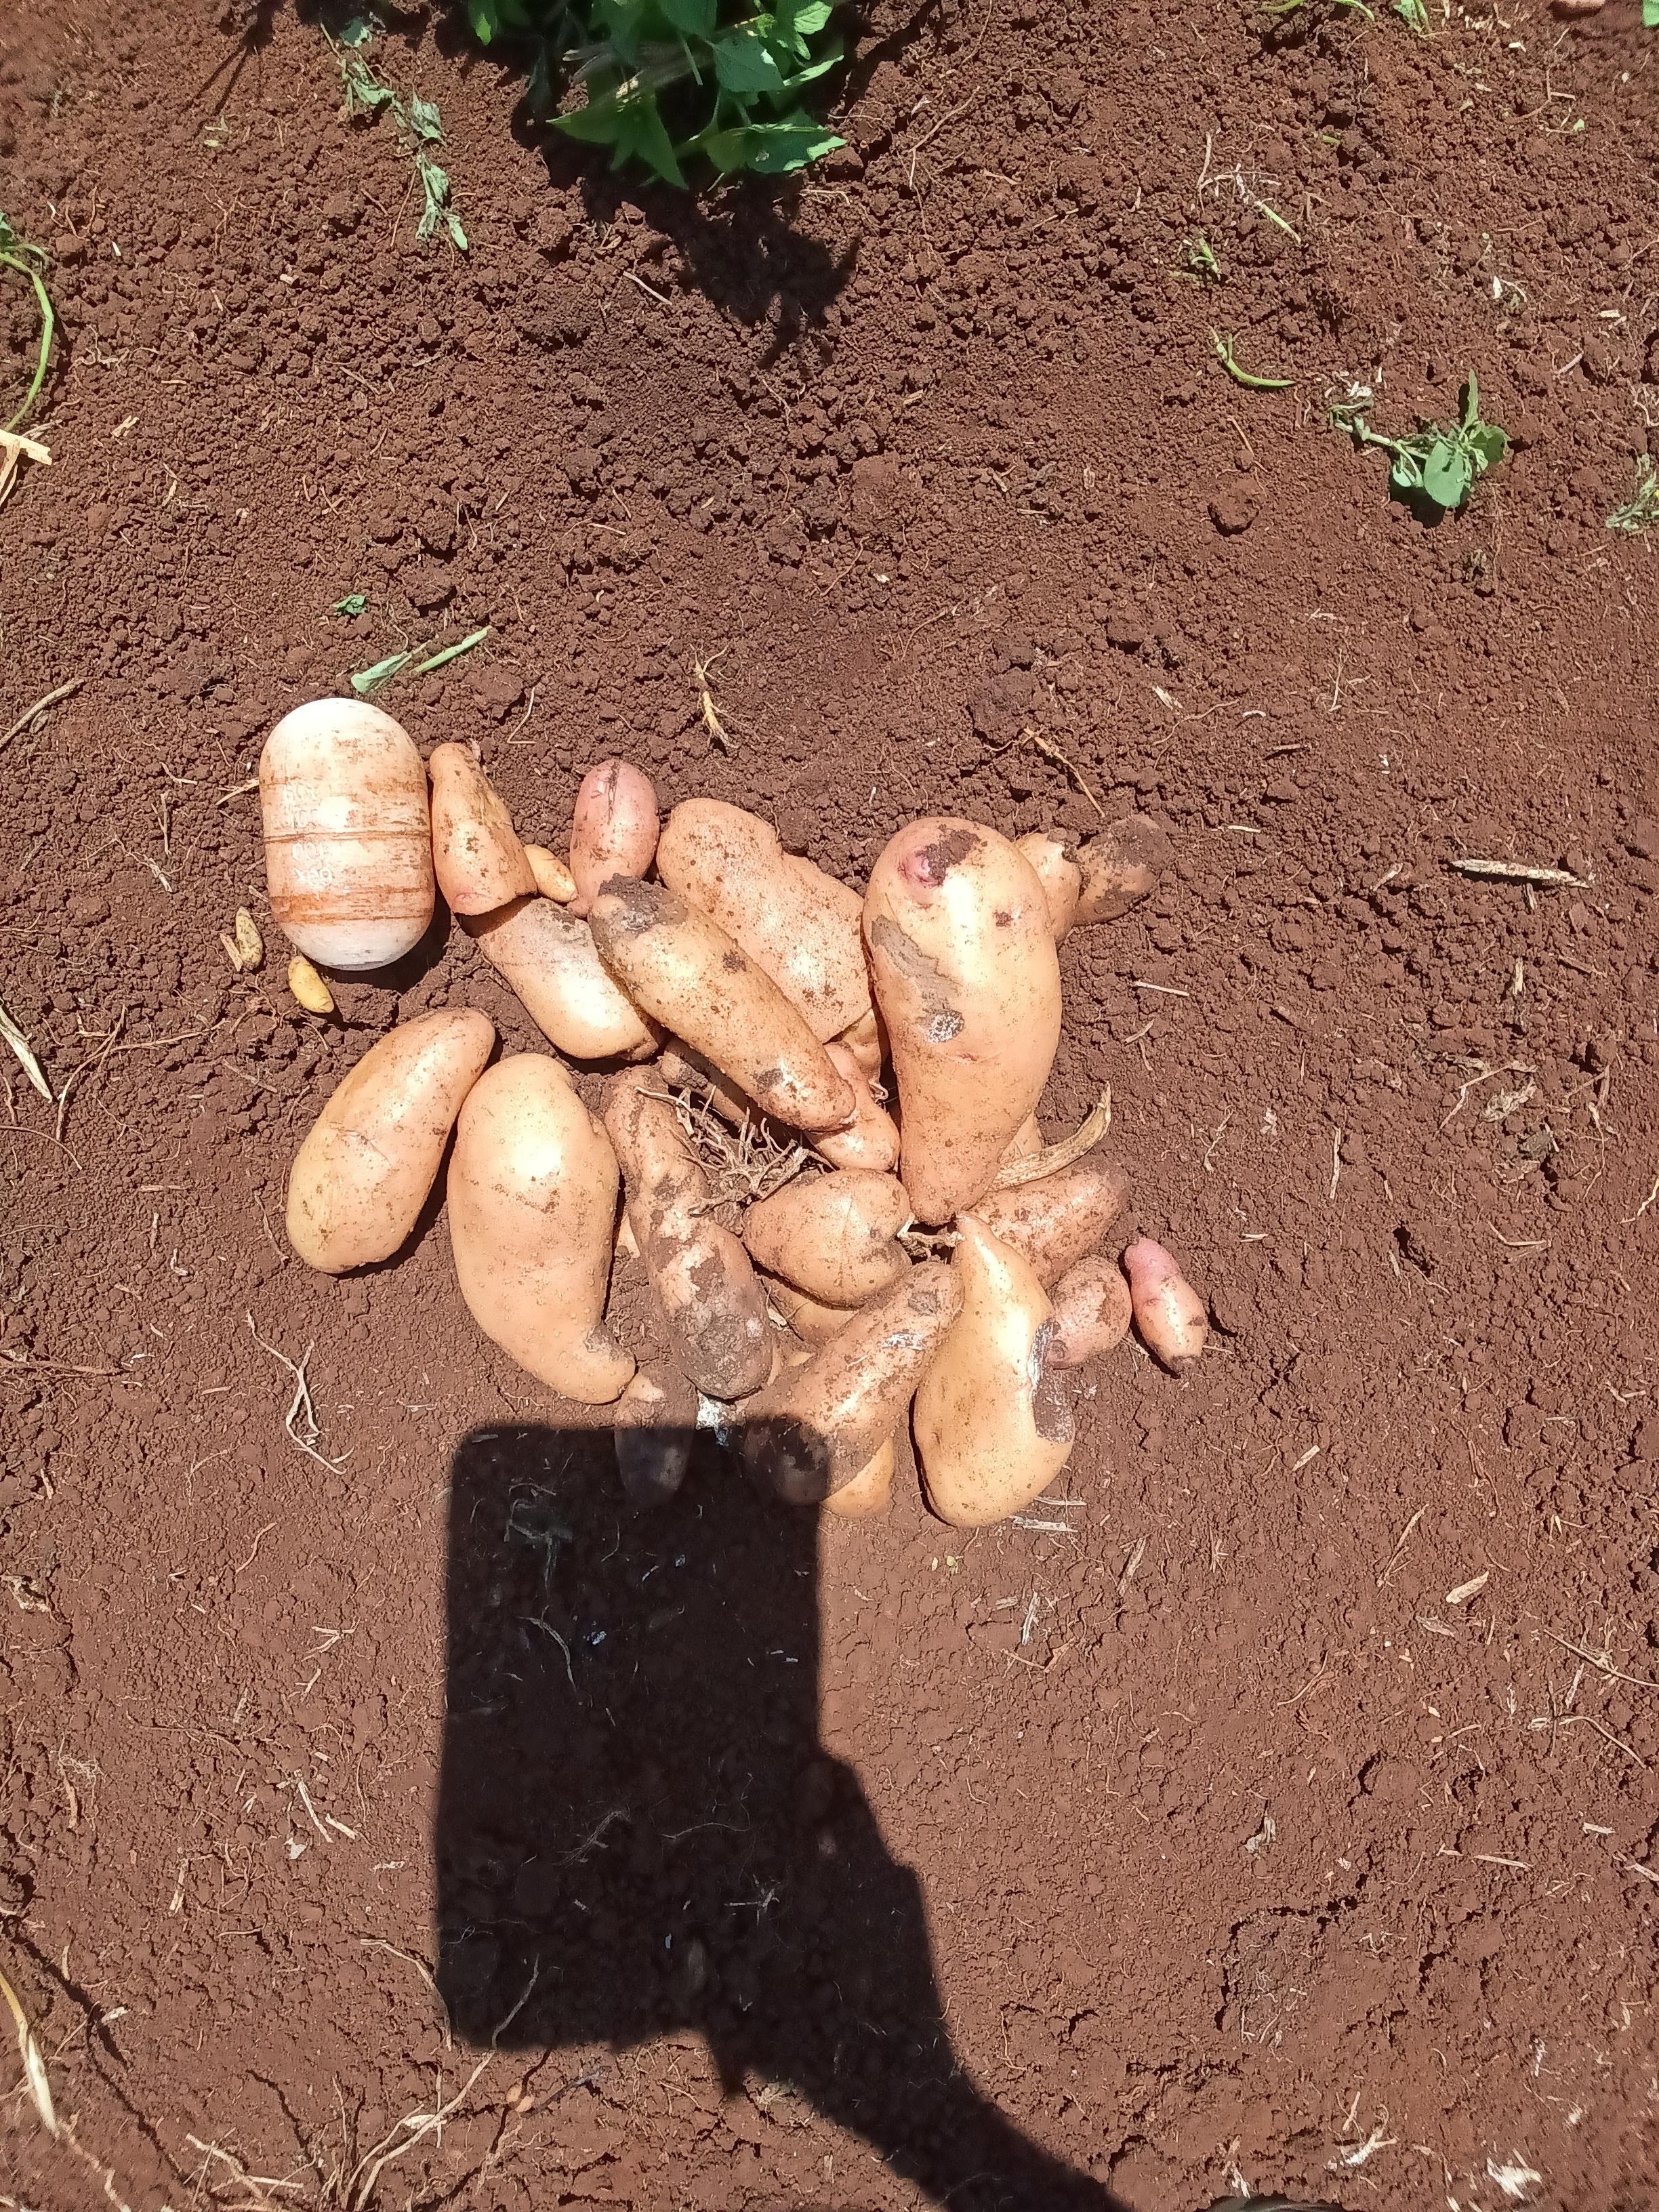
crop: potato
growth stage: harvest
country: Kenya
